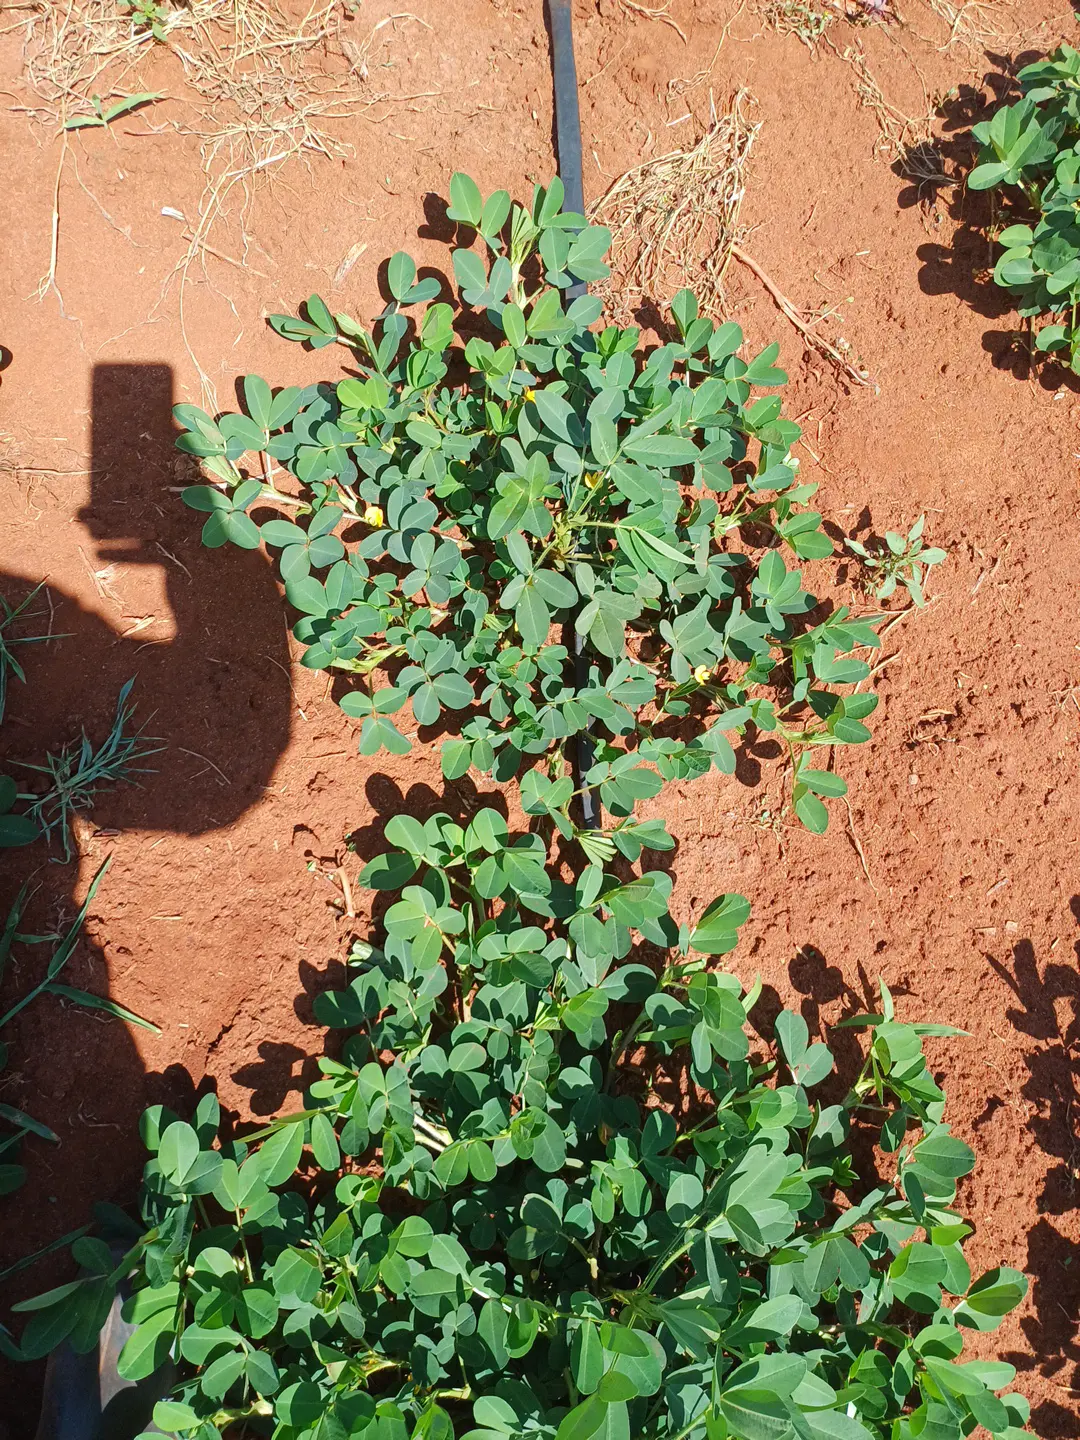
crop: groundnut
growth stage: flowering
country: Kenya
